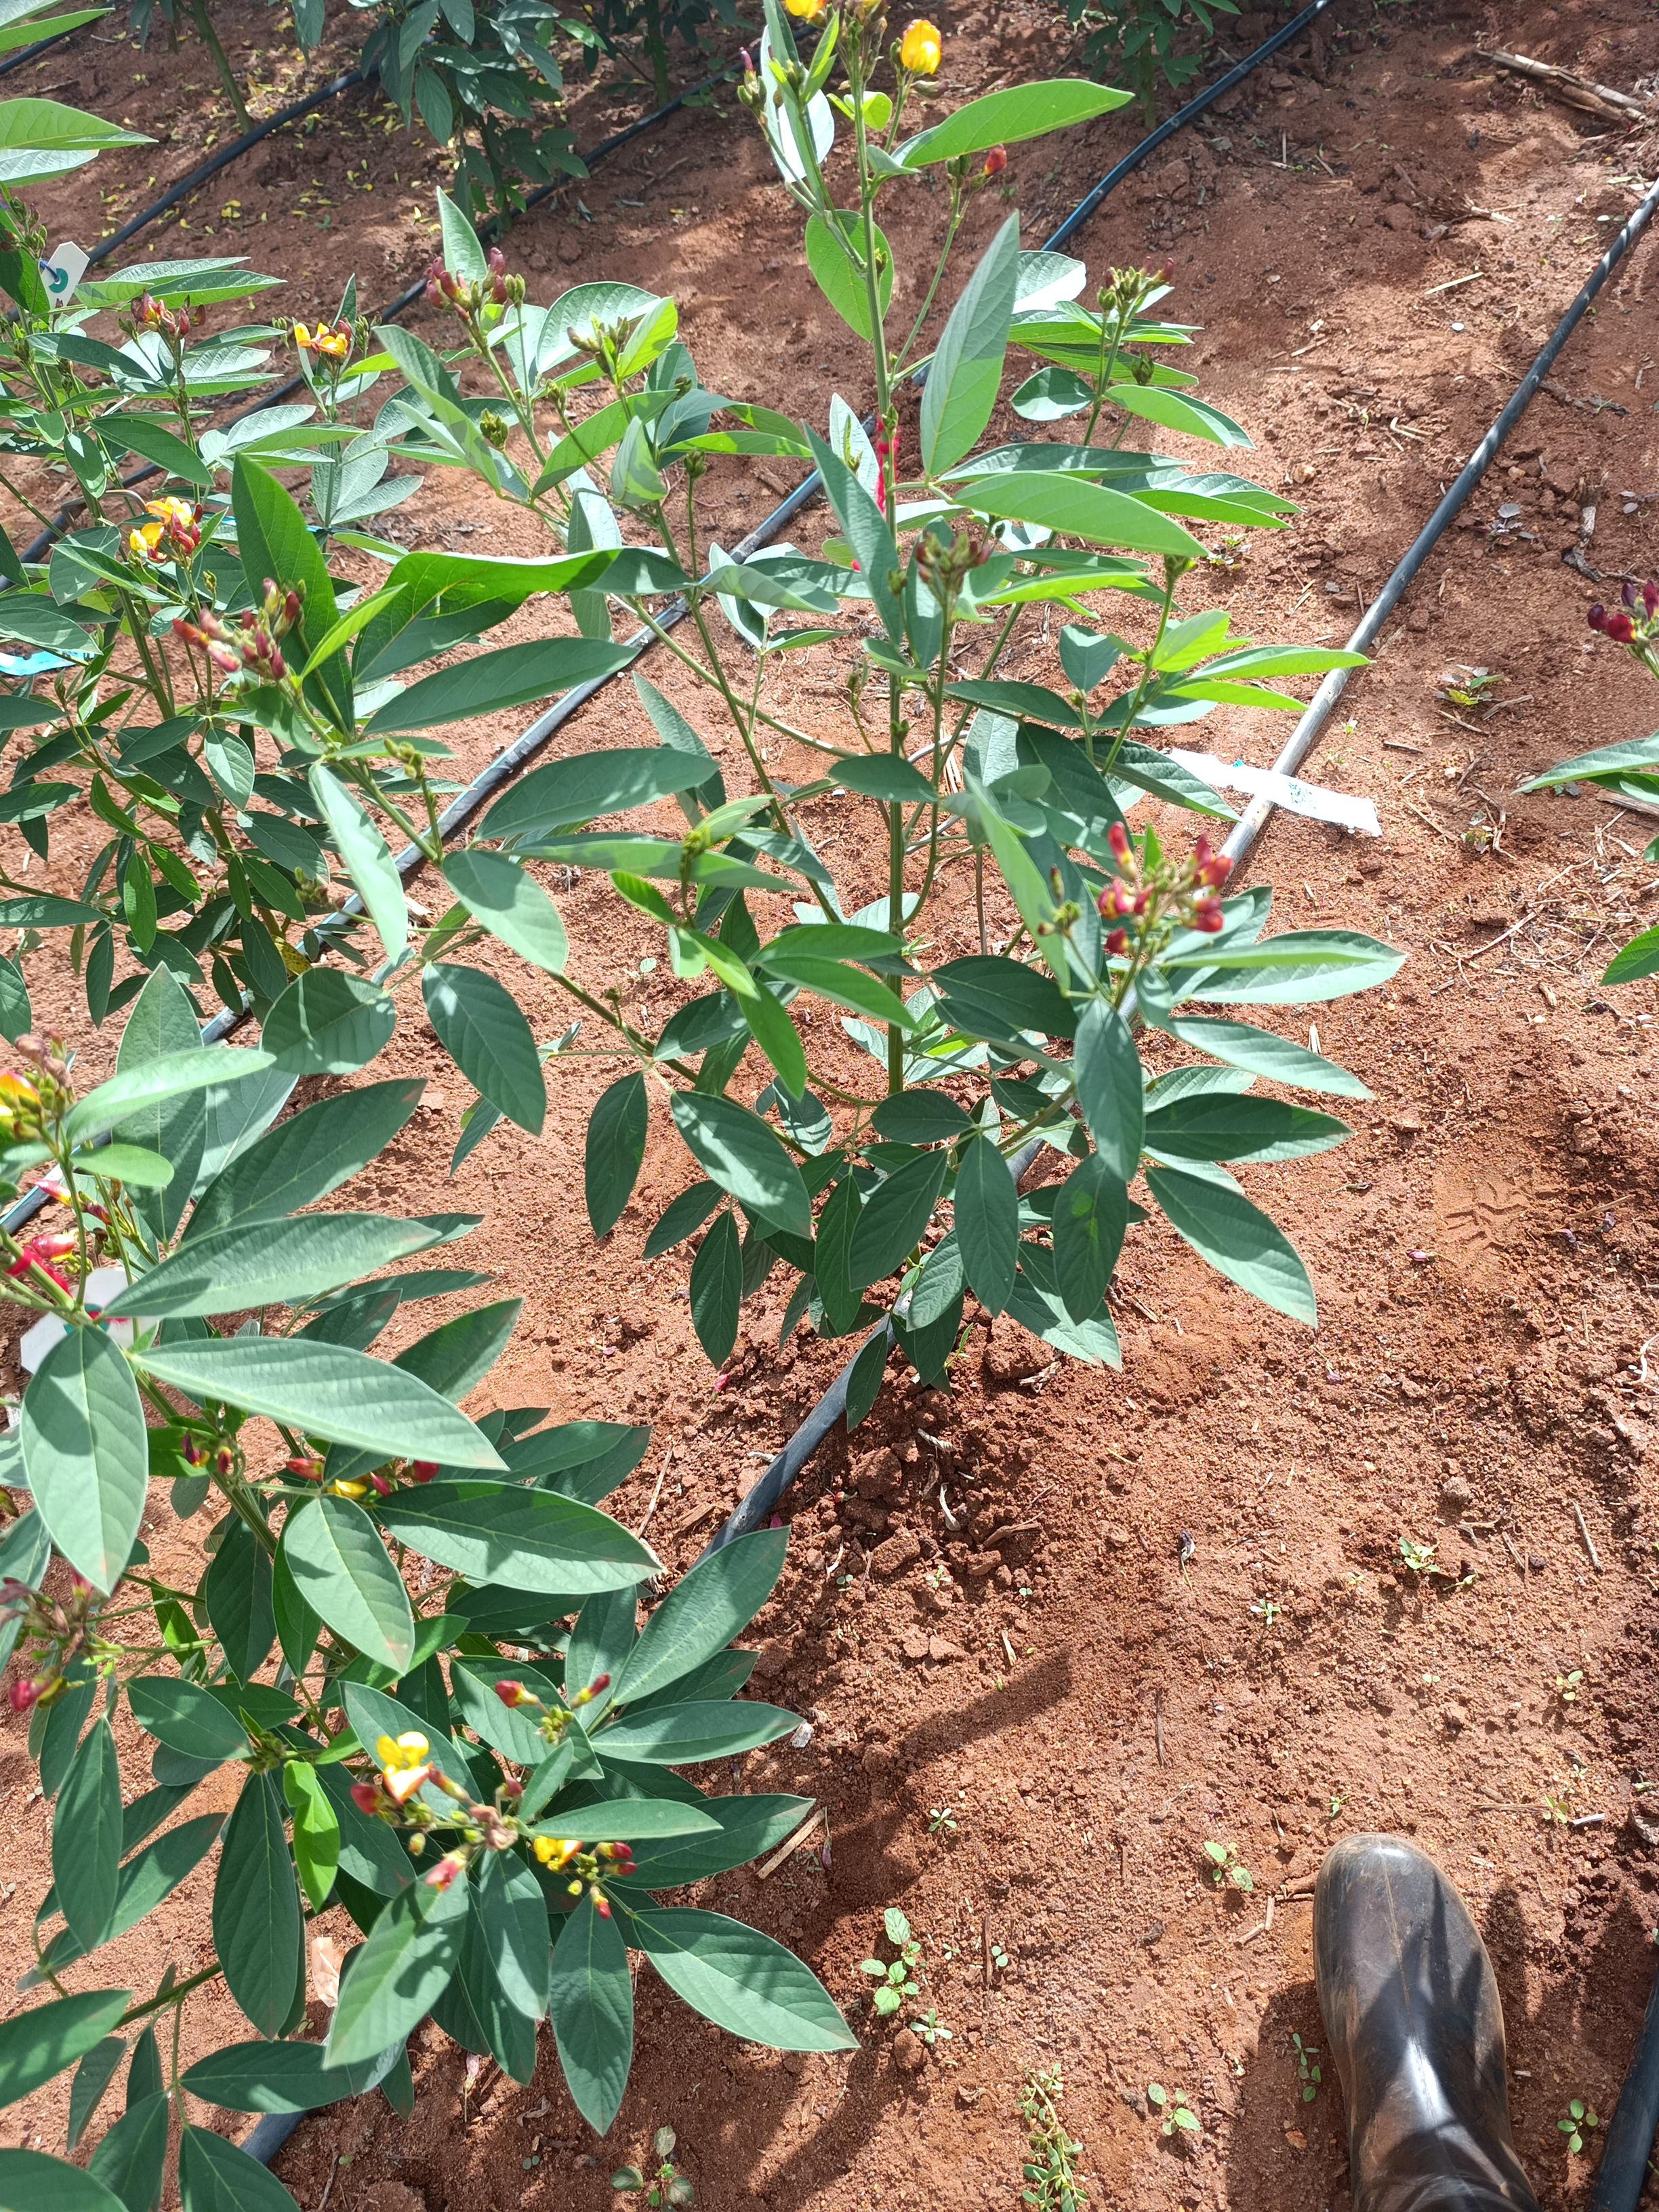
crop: pigeonpea
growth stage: flowering
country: Kenya
